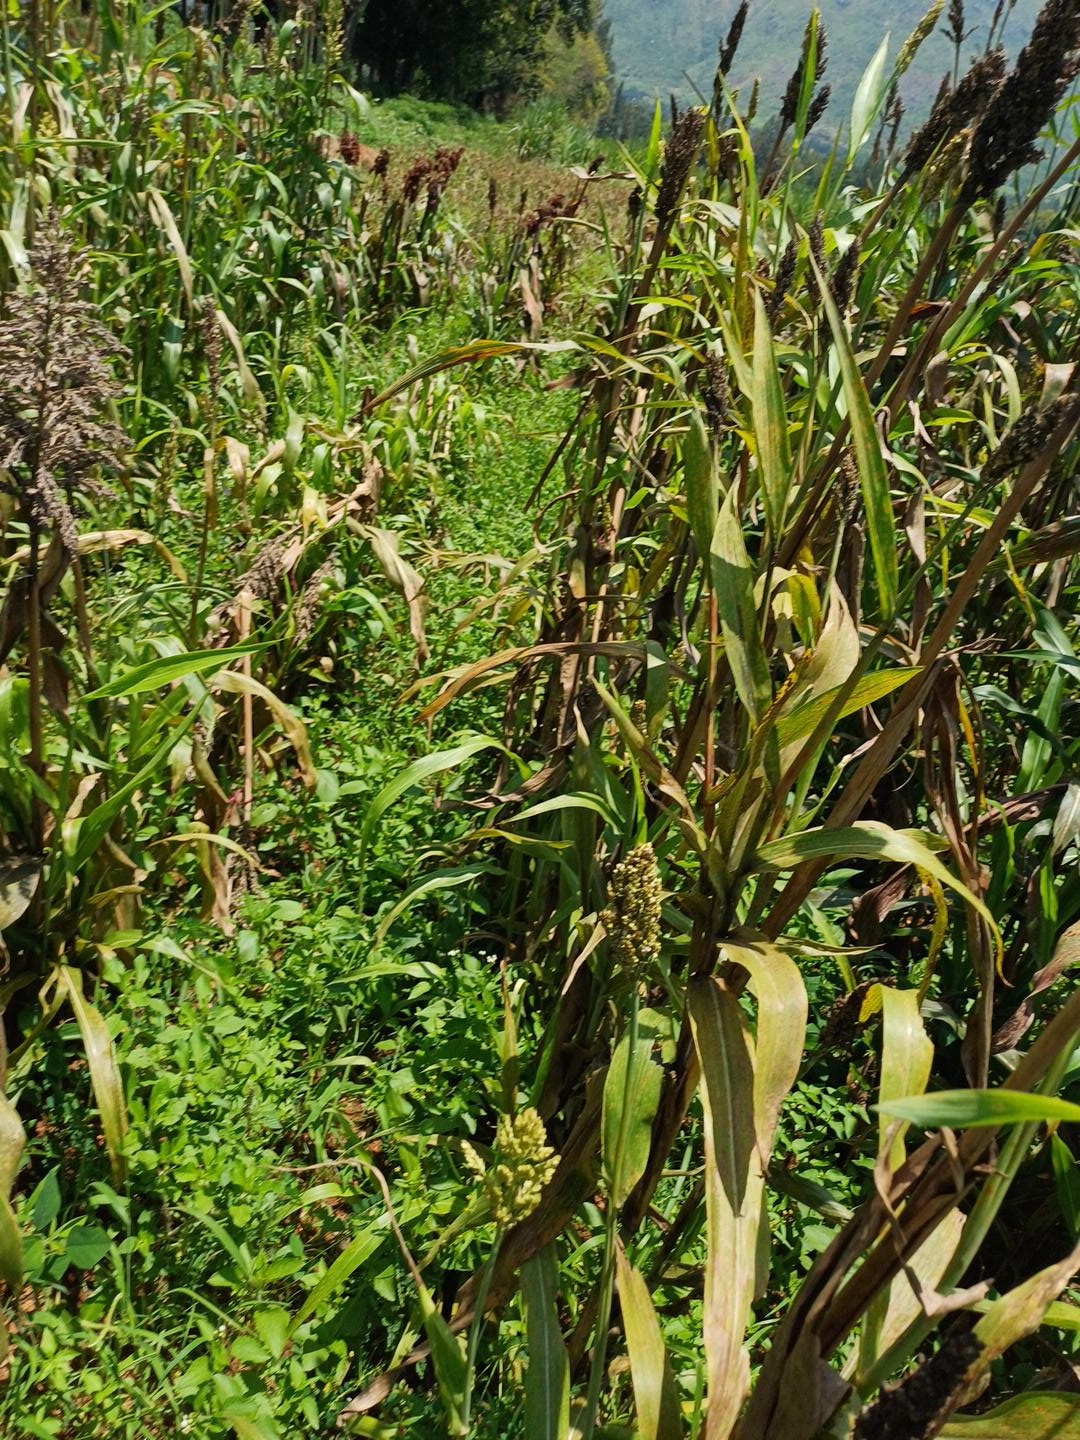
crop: sorghum
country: Kenya
